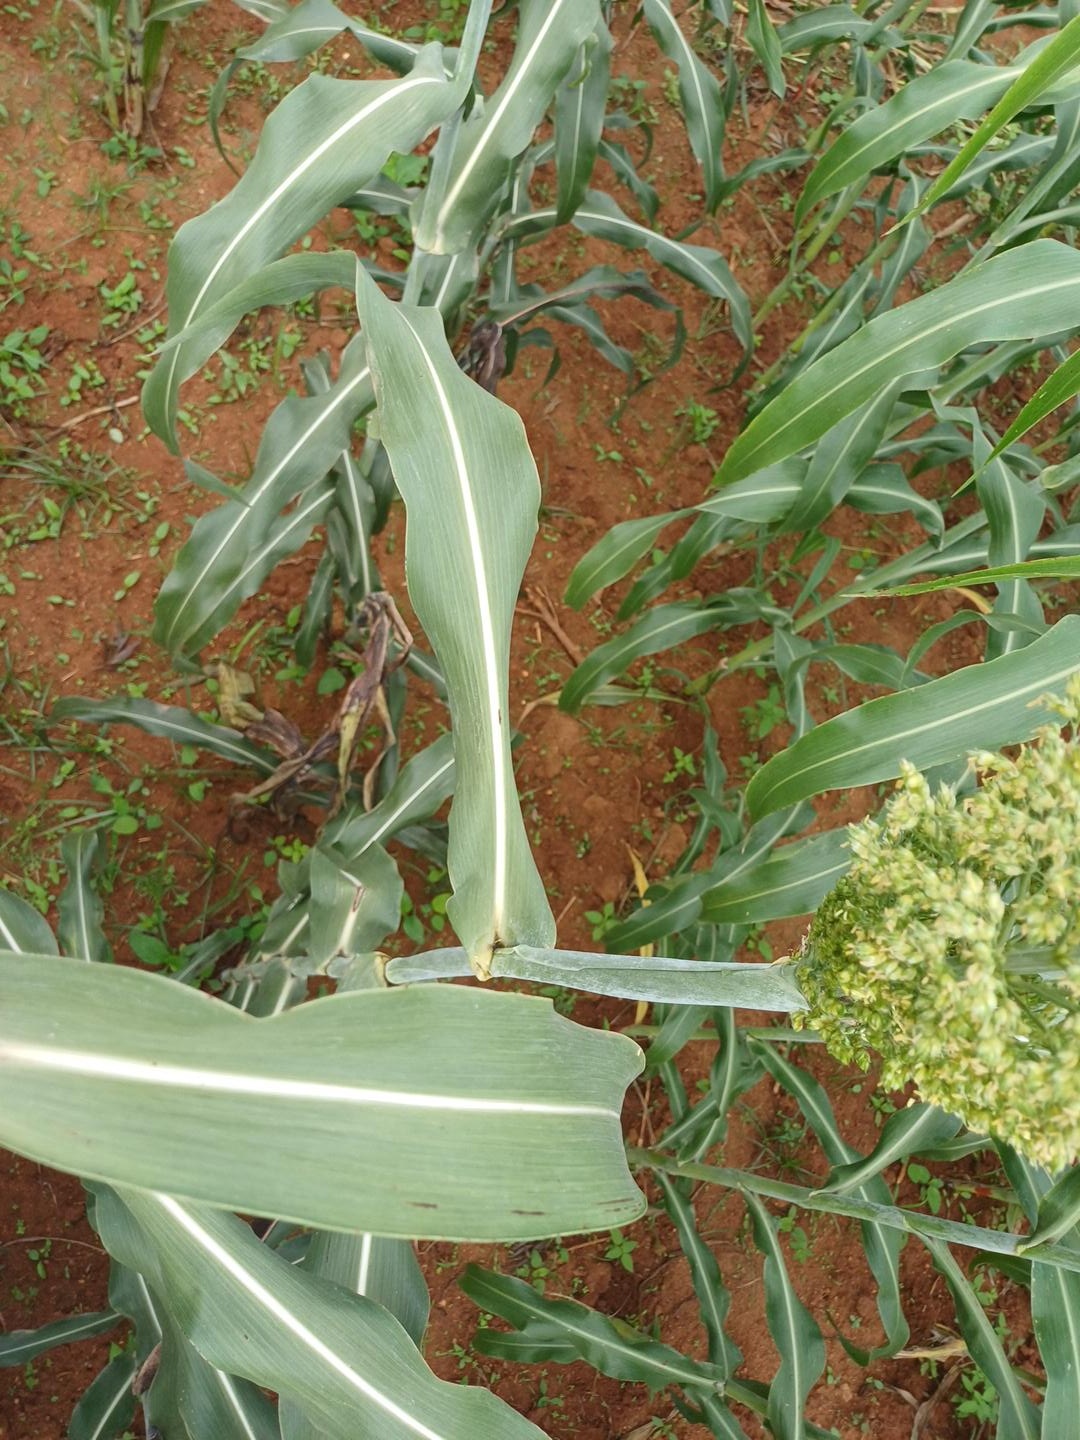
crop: sorghum
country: Kenya
